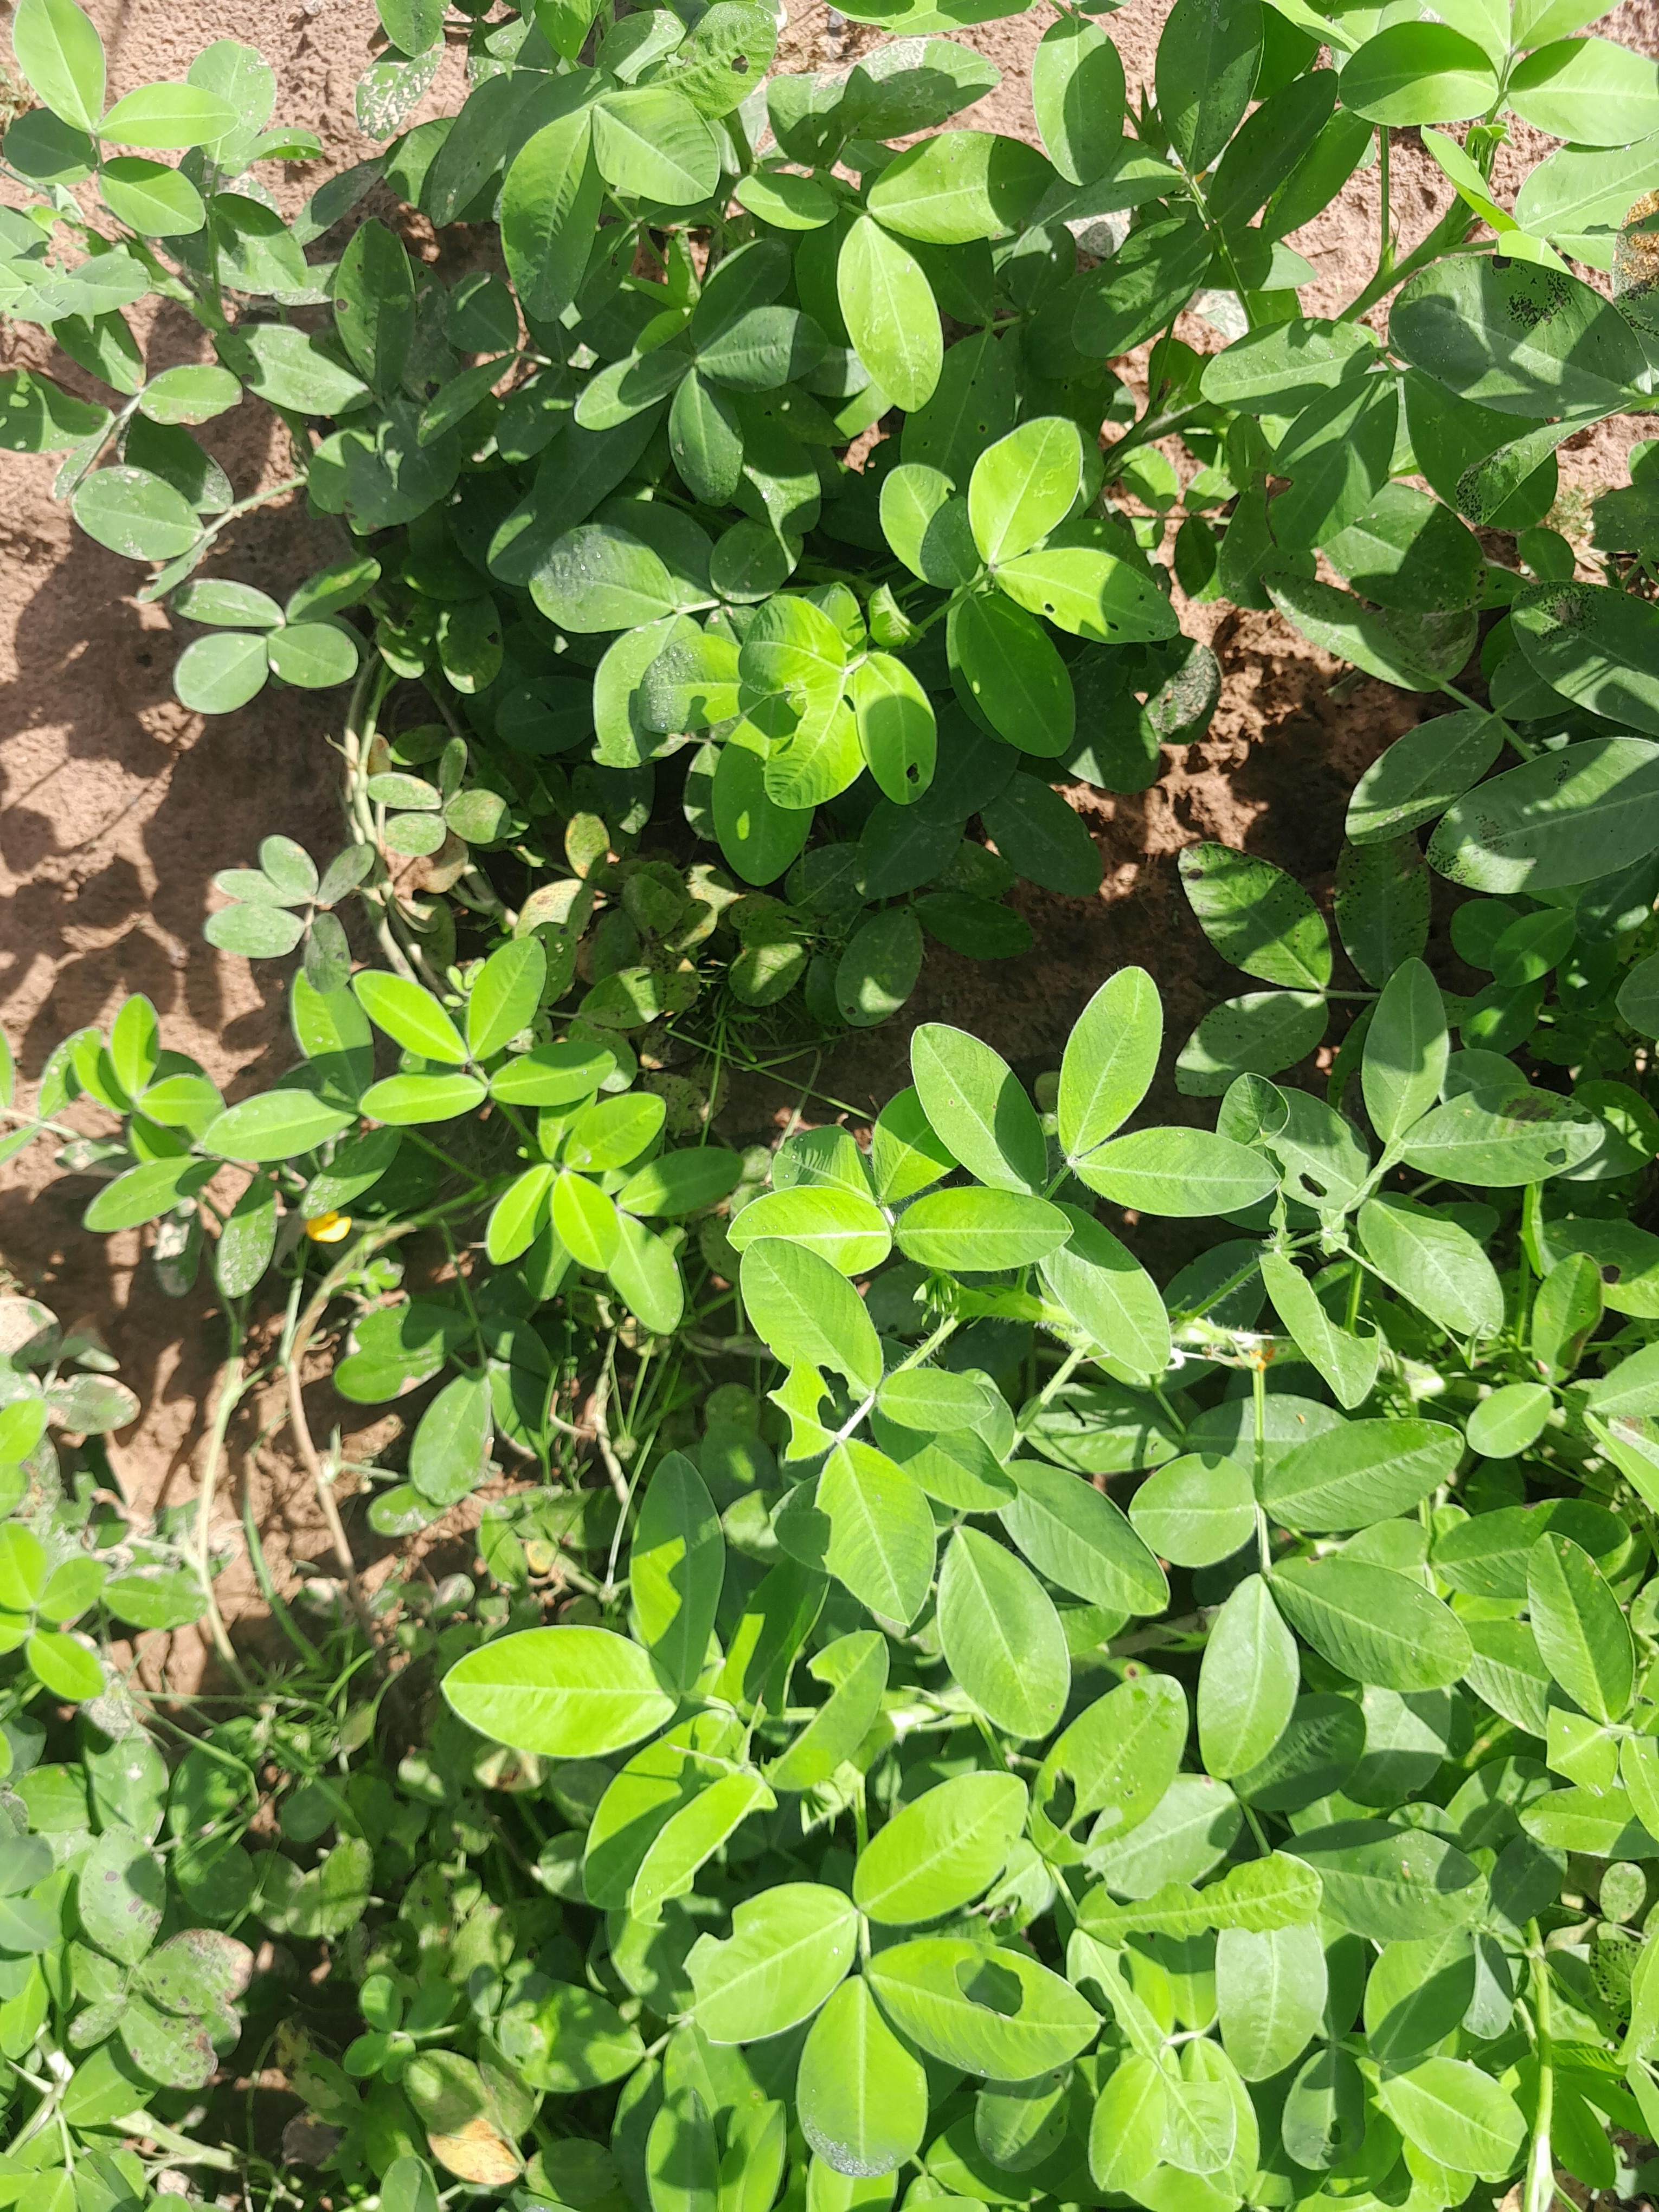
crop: groundnut
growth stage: flowering
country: Senegal
